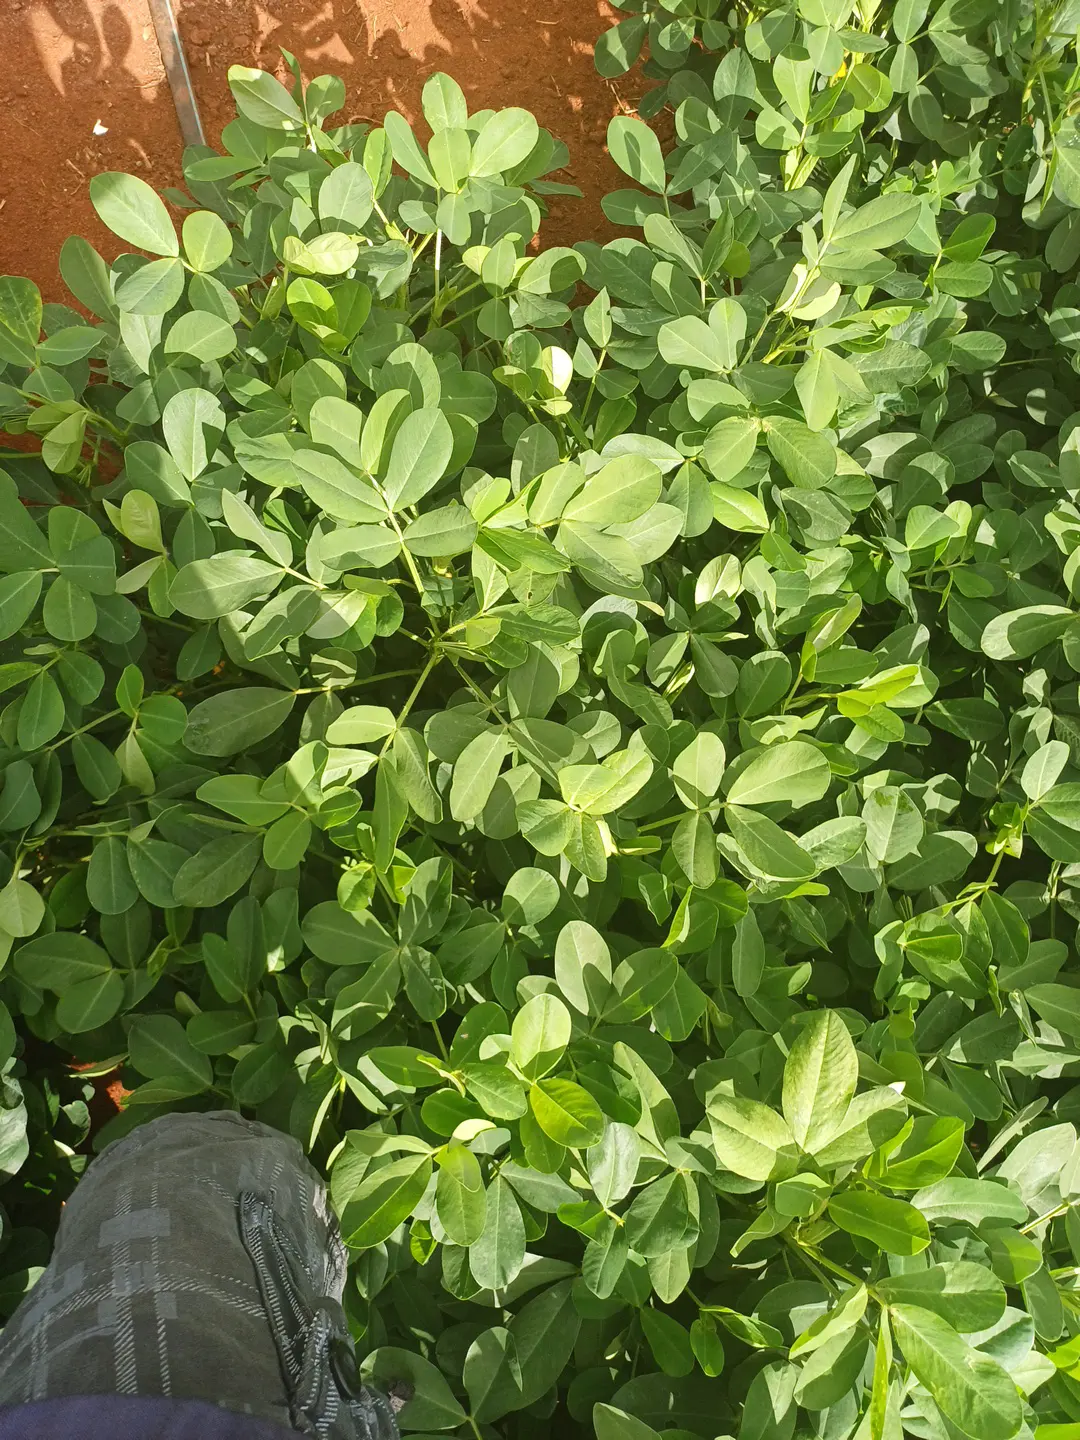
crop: groundnut
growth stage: pegging
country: Kenya
